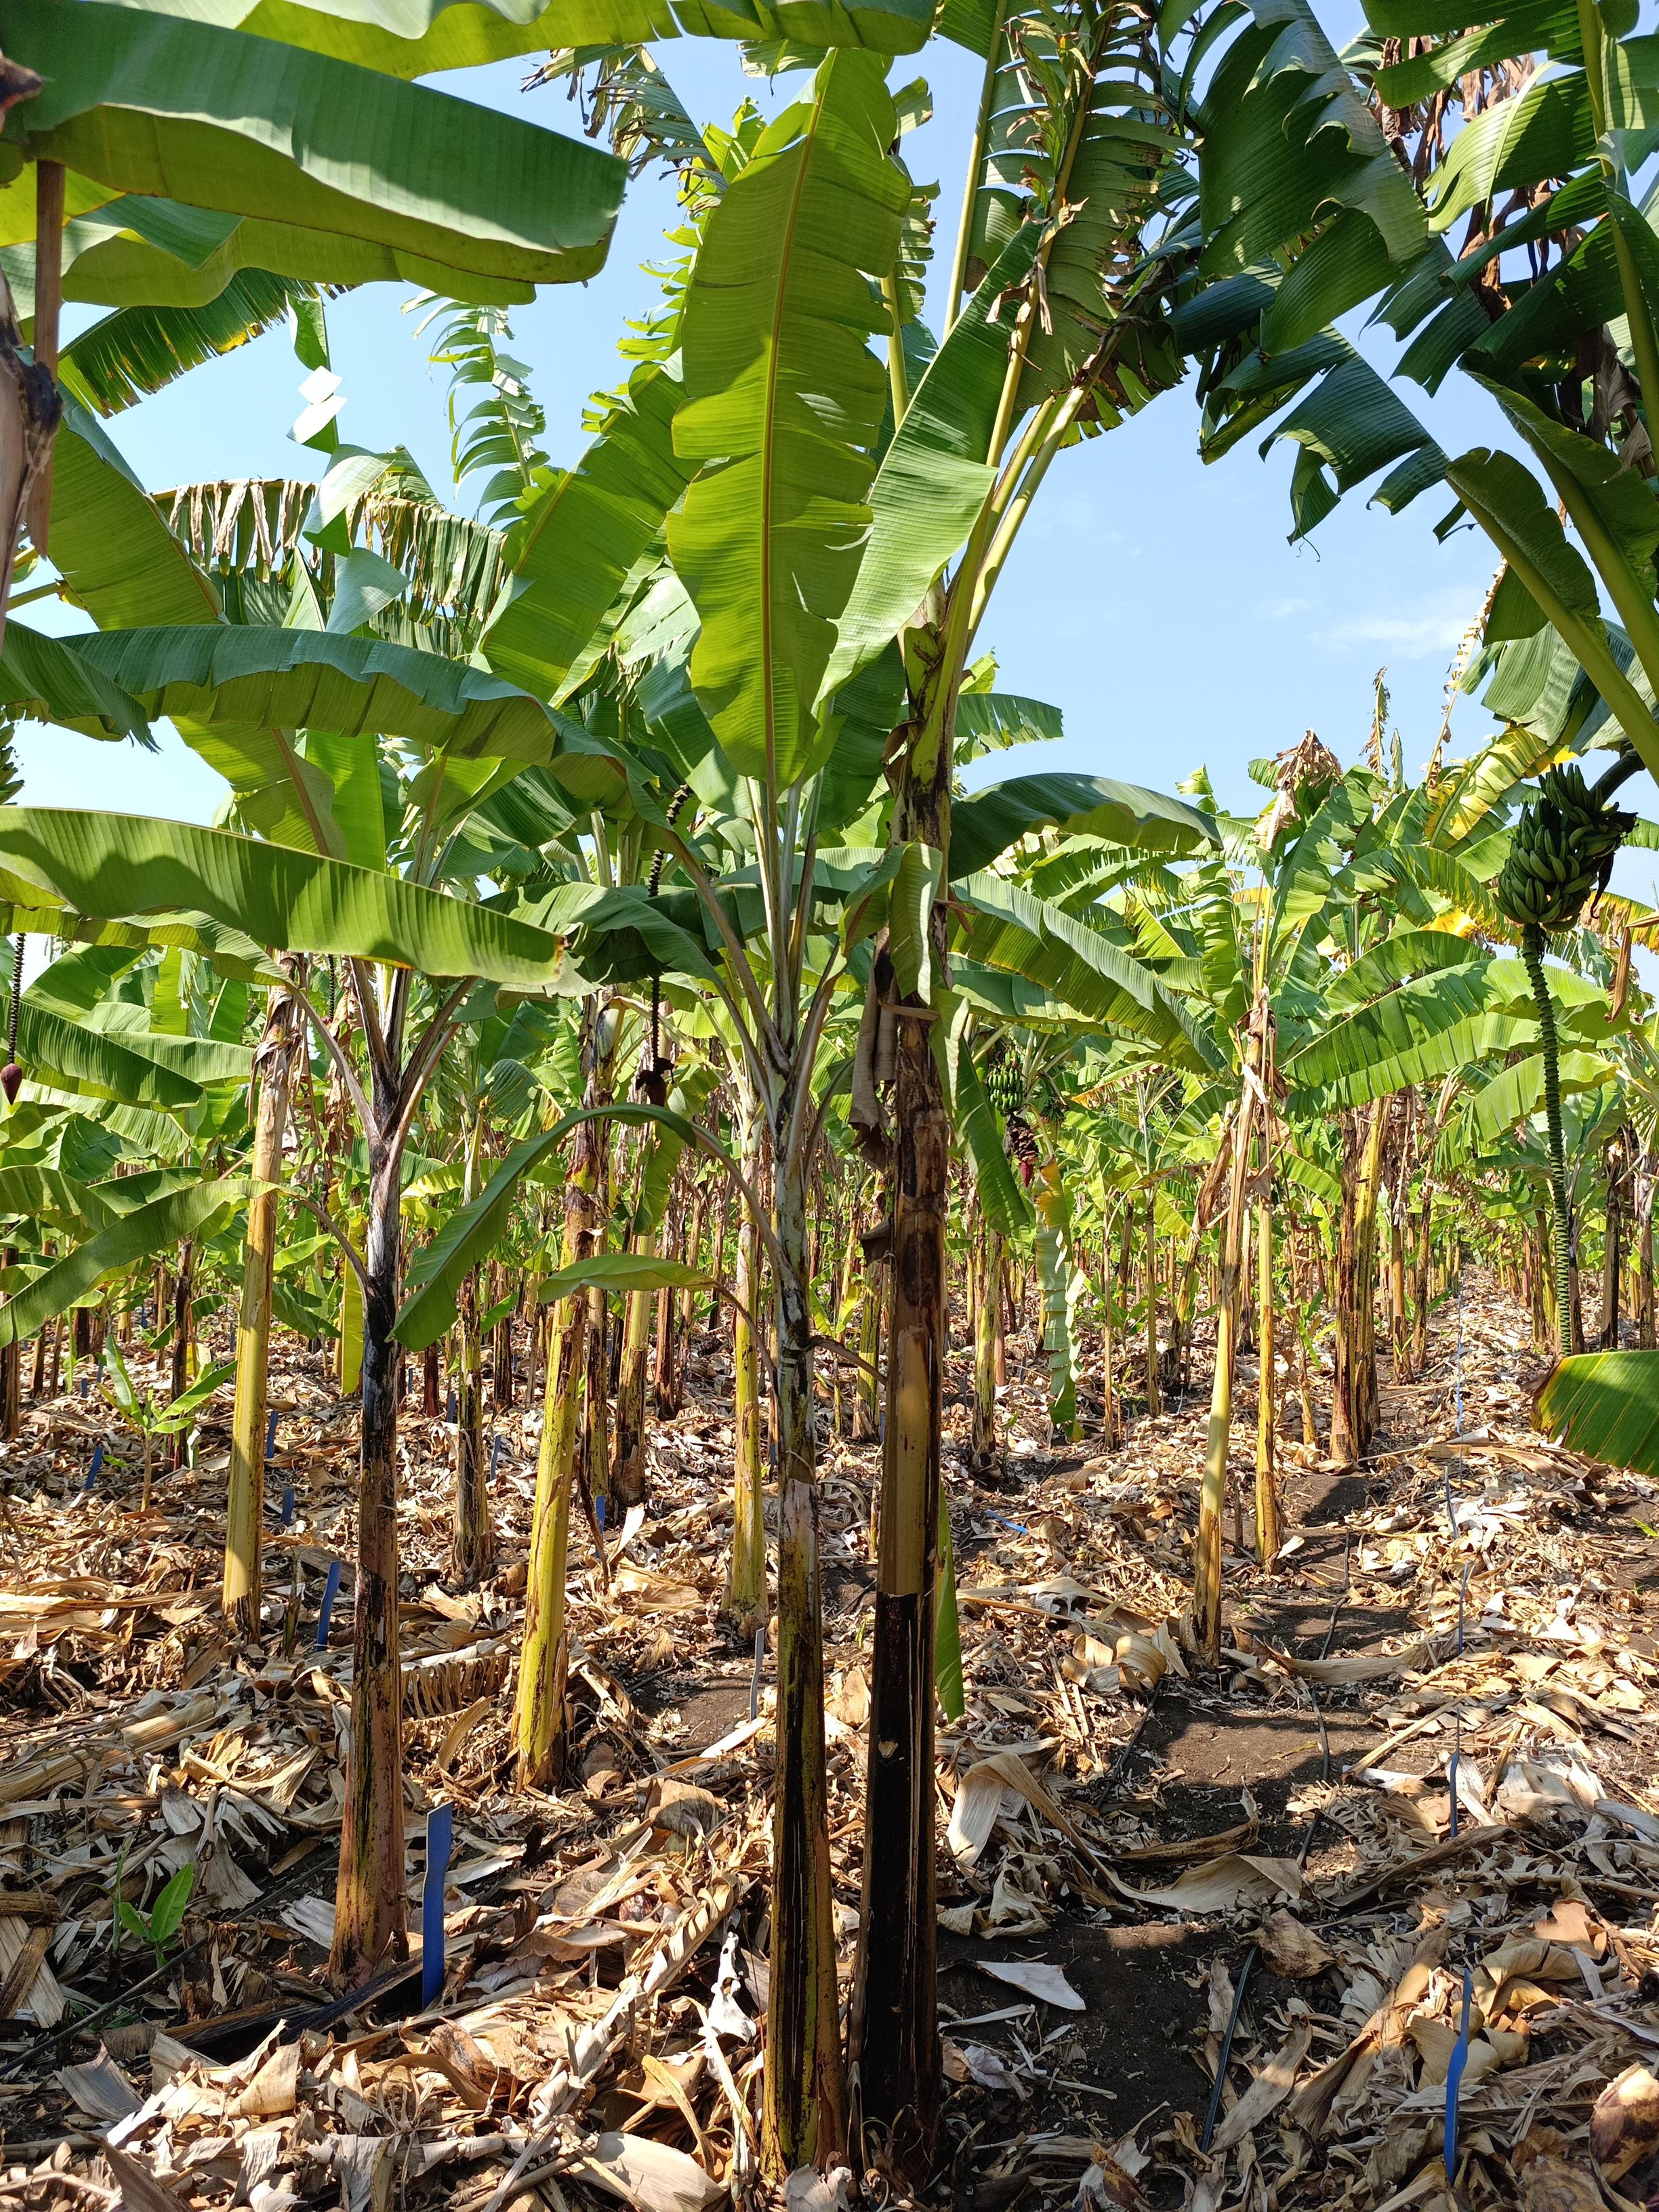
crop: banana
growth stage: development fruit
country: Tanzania
